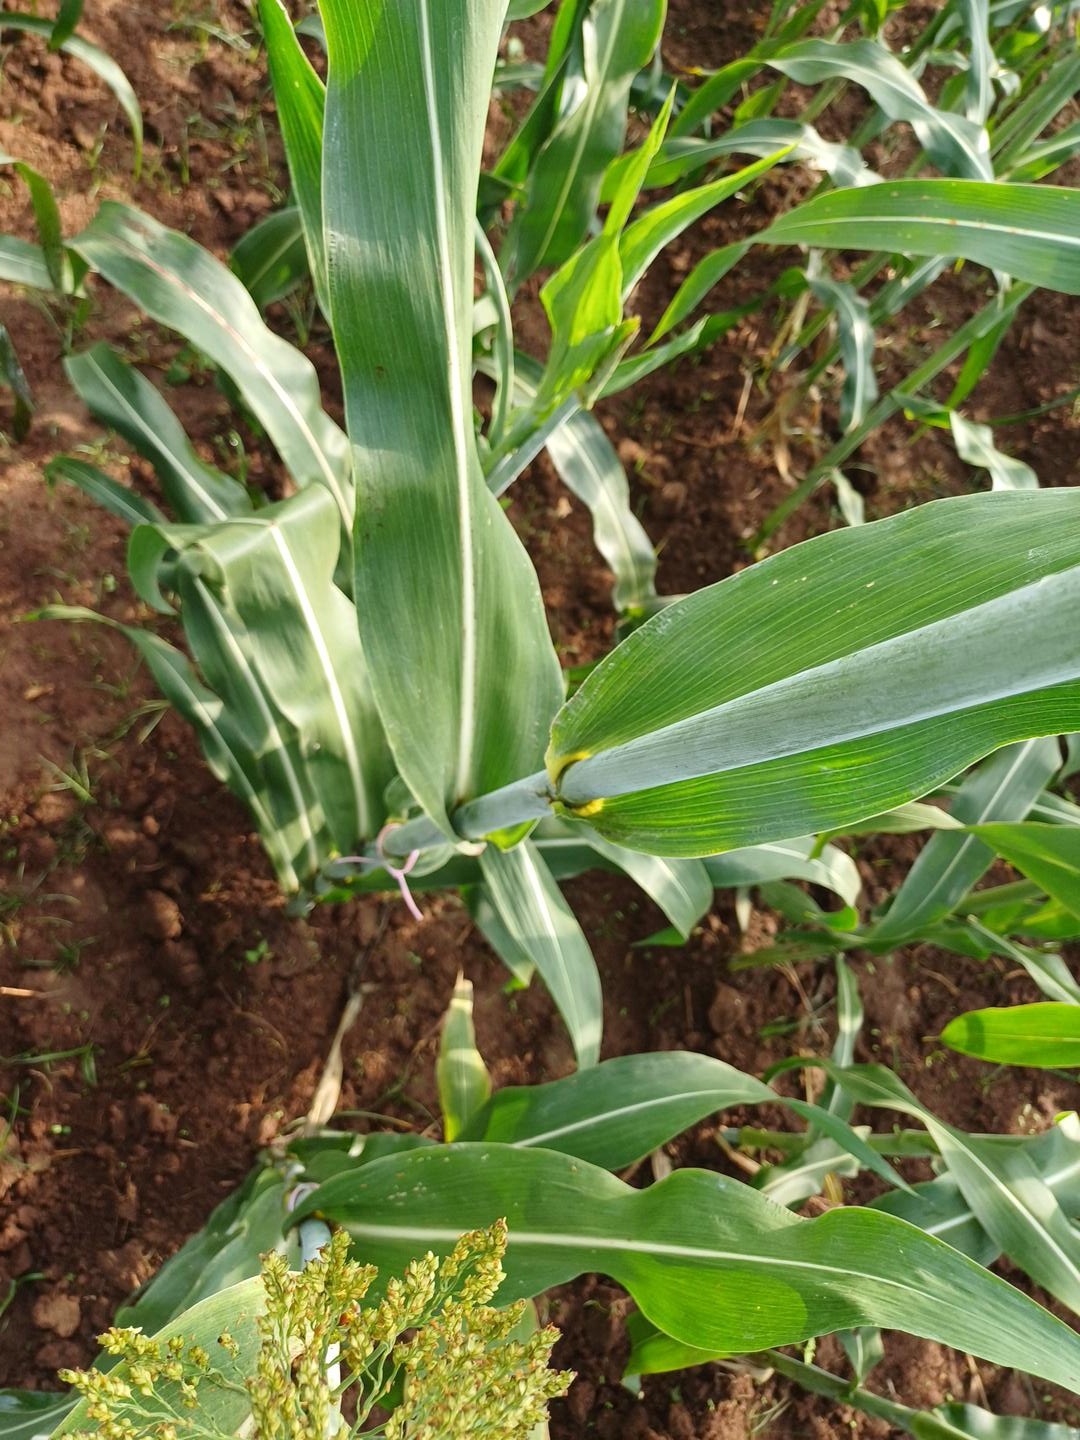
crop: sorghum
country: Kenya
